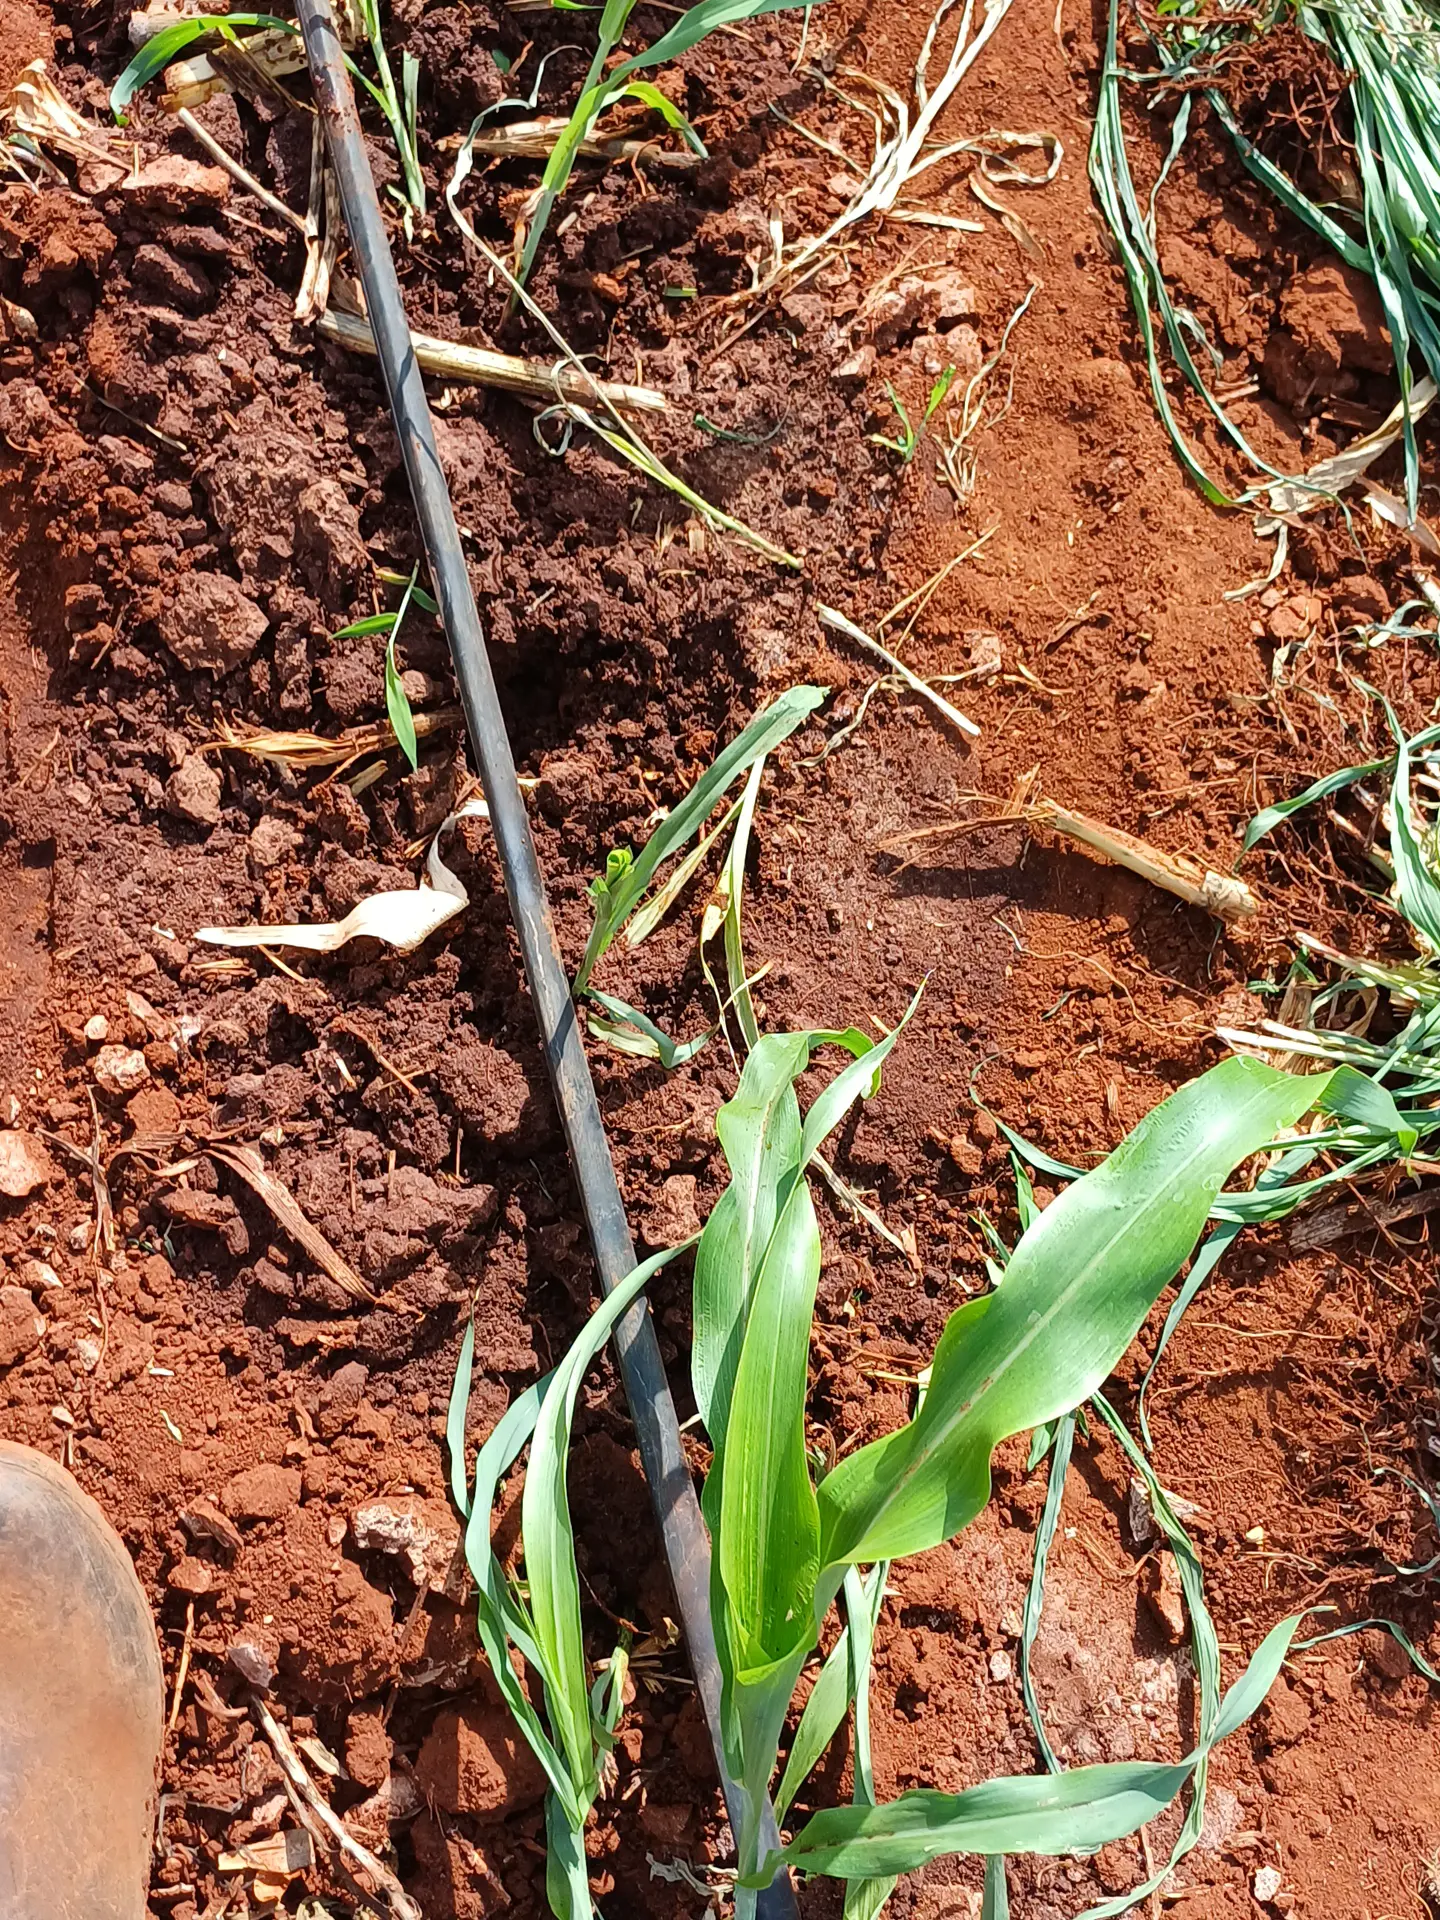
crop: sorghum
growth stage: vegetative
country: Kenya
